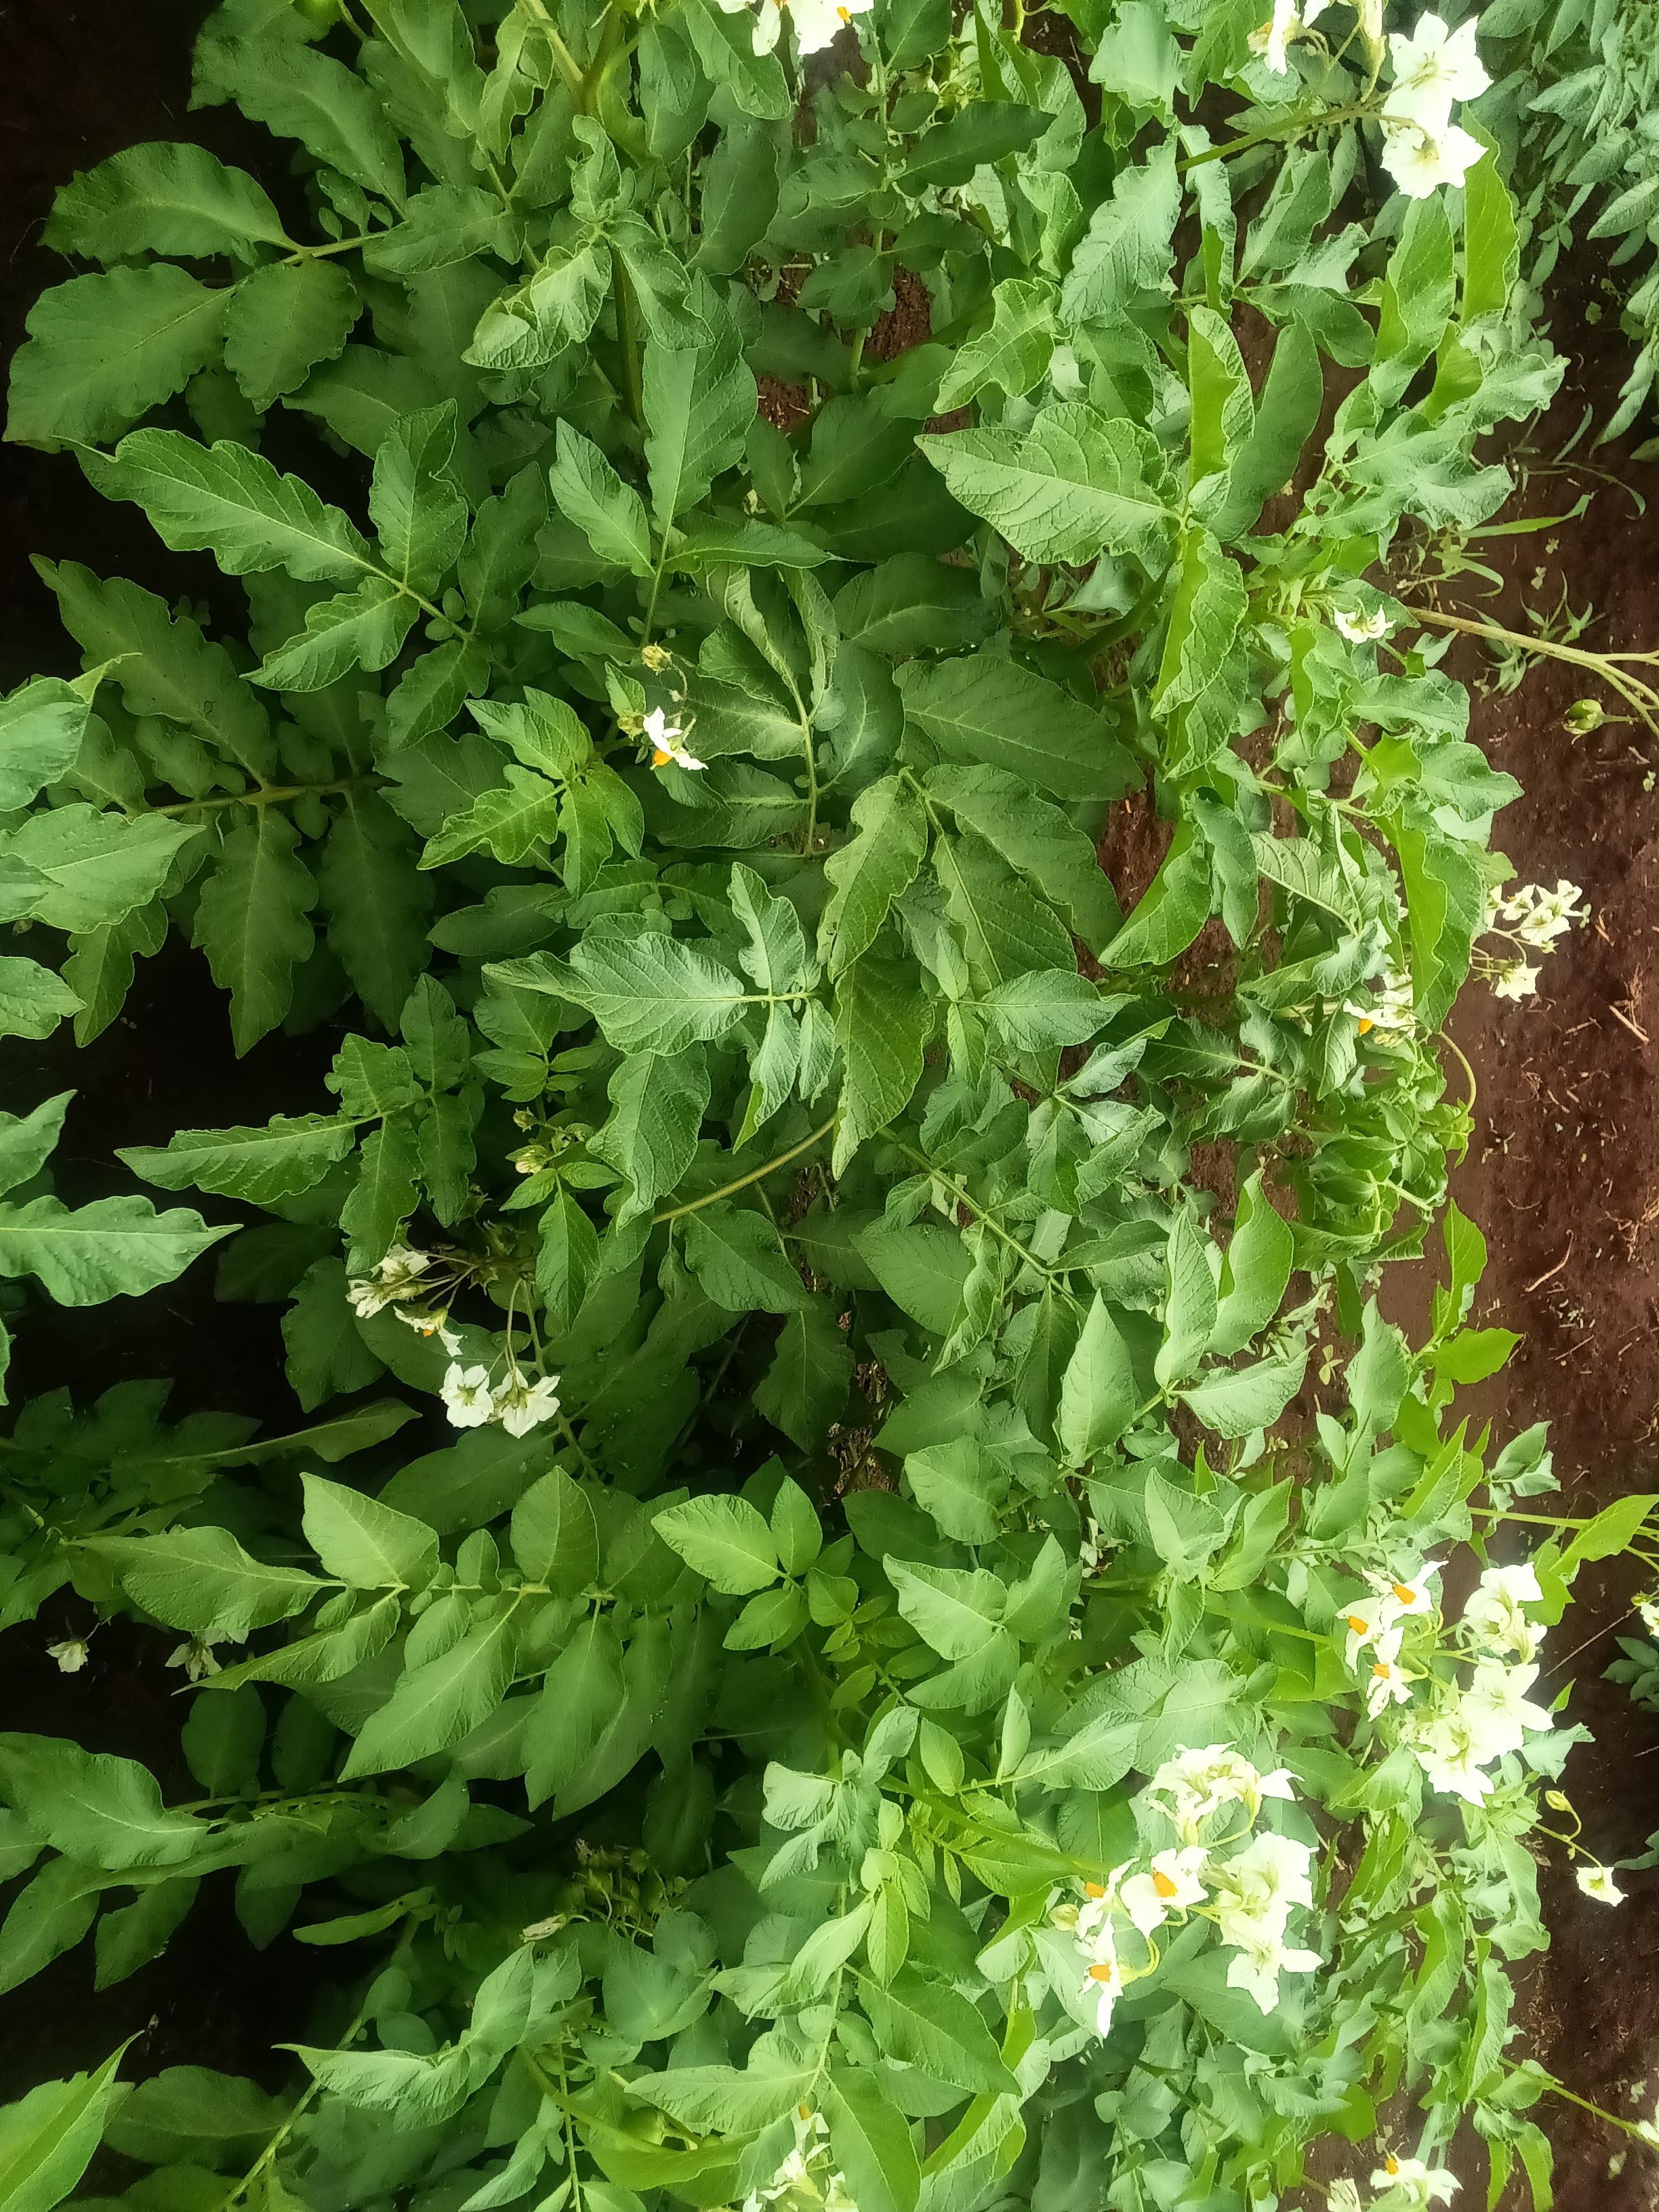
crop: potato
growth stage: flowering
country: Kenya
